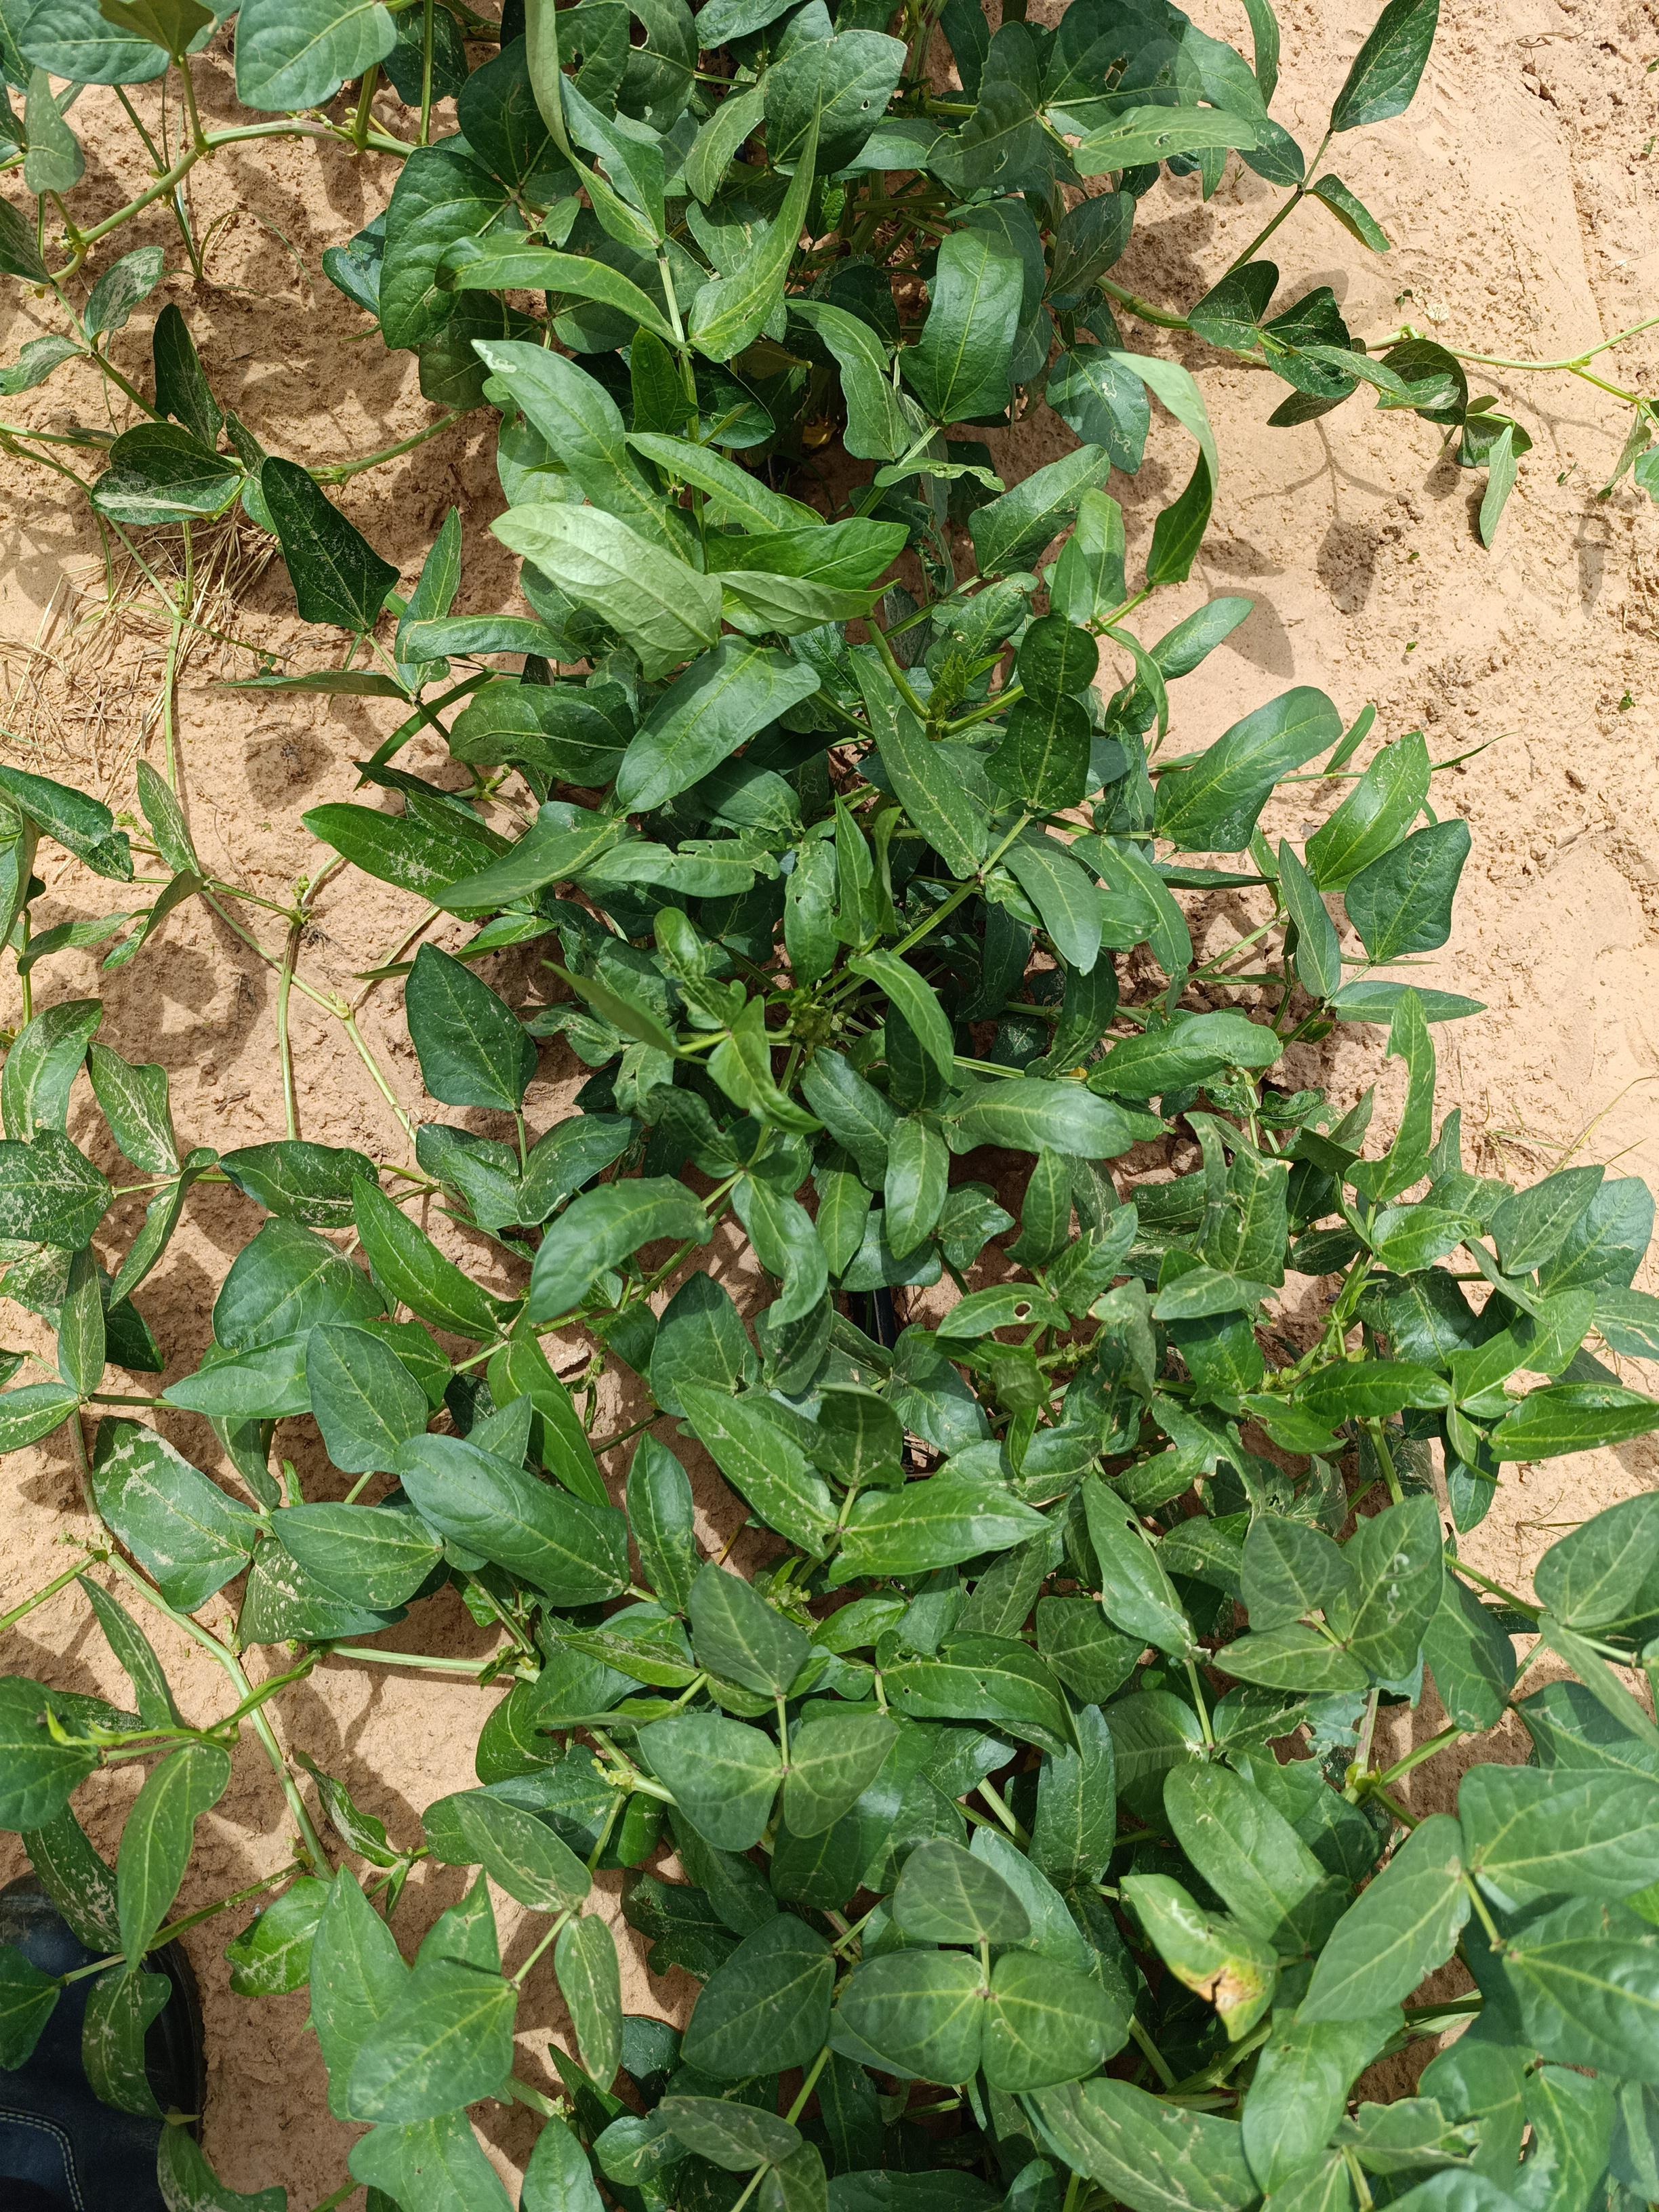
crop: cowpea
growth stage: vegetative
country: Nigeria
